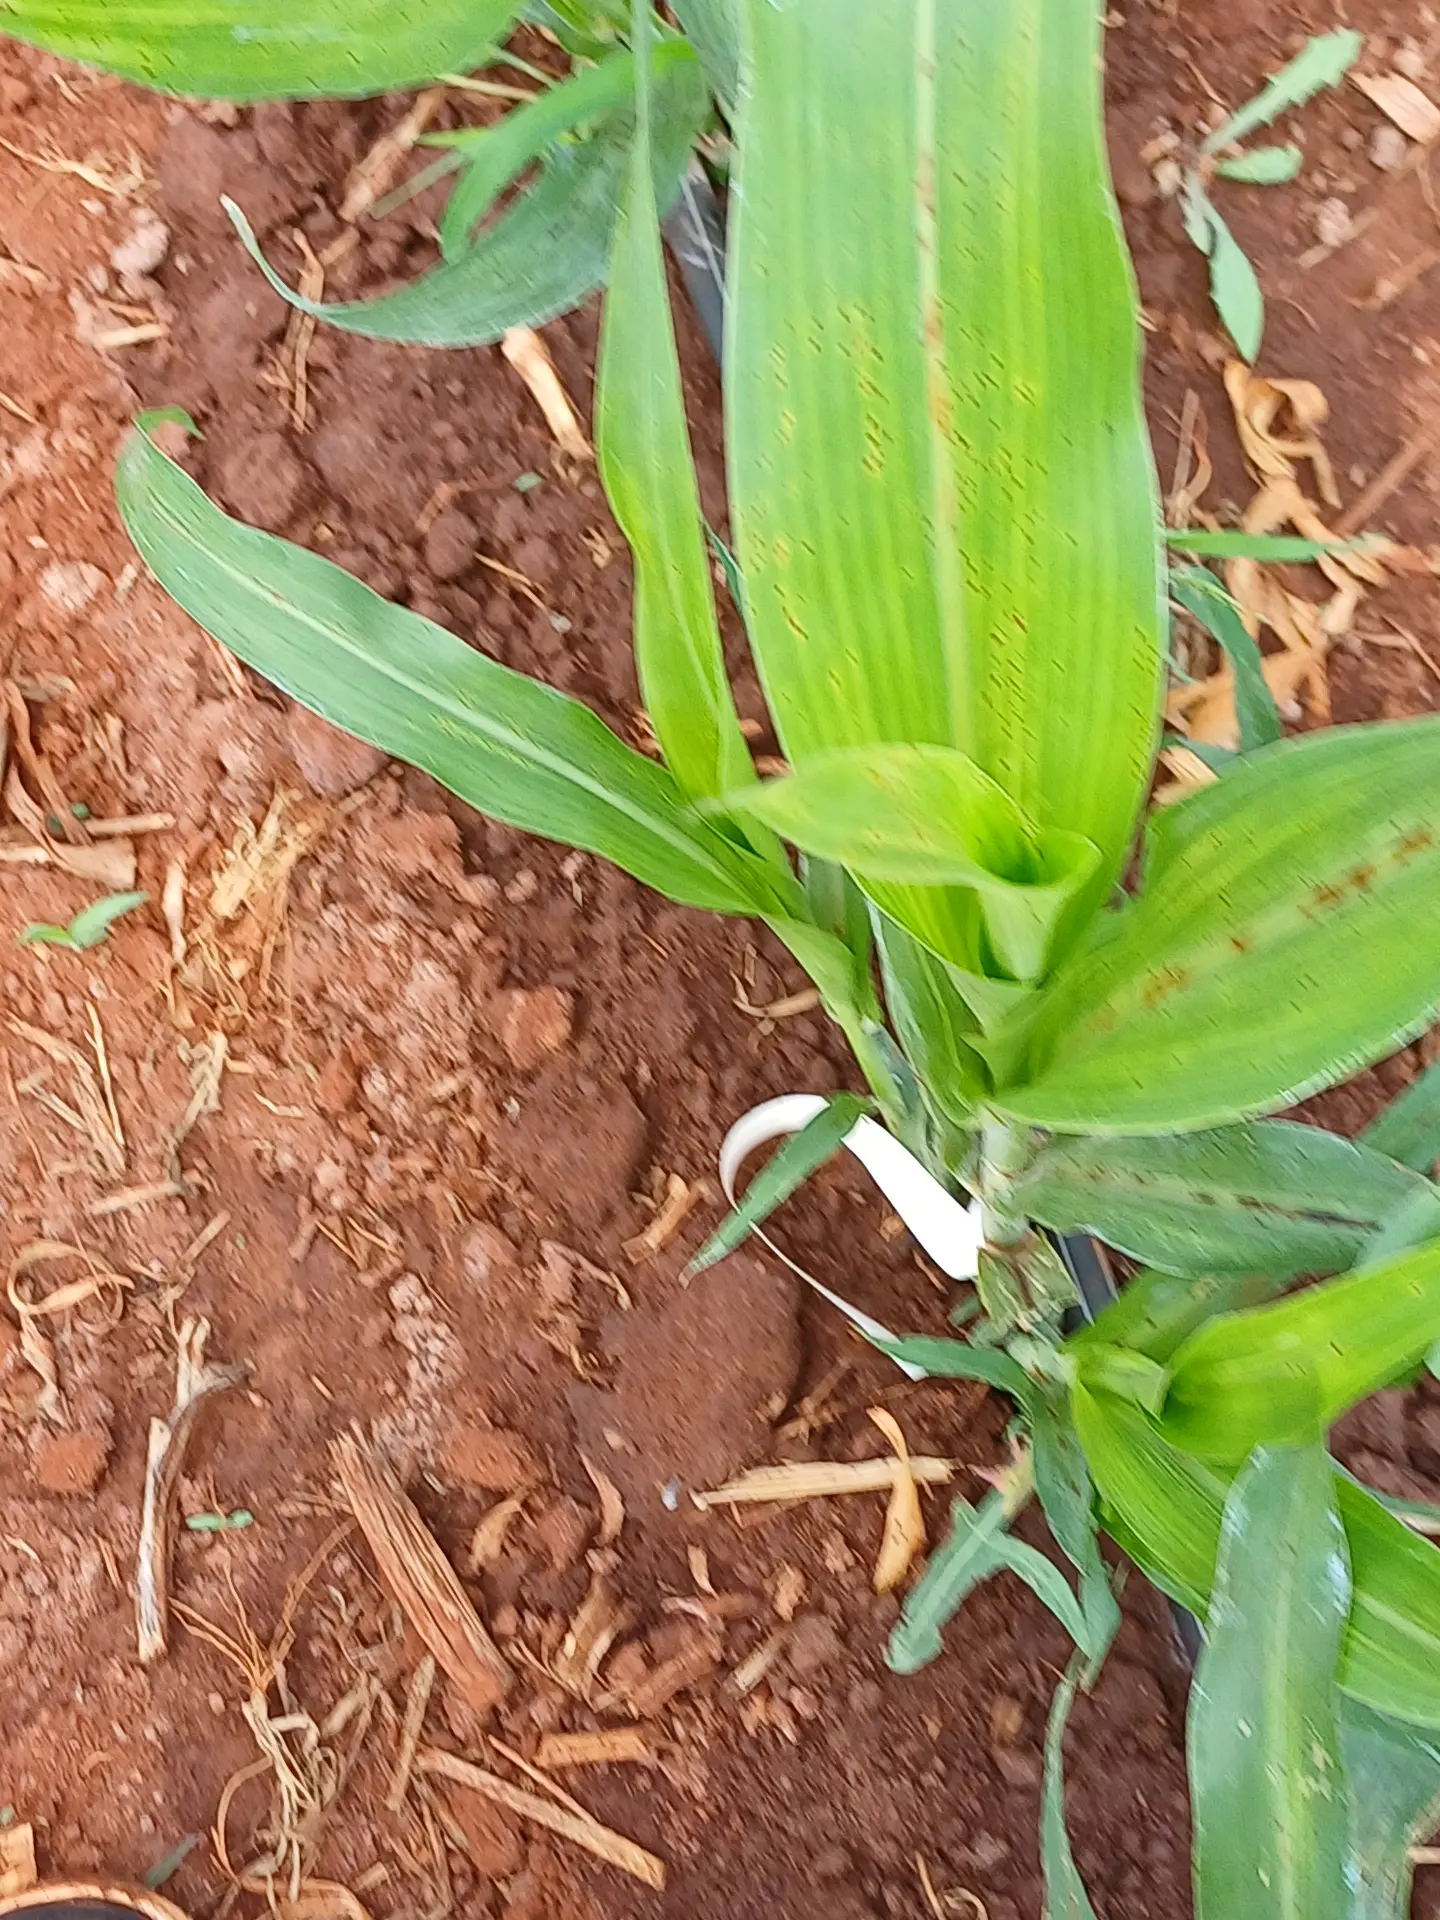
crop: sorghum
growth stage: vegetative
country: Kenya
